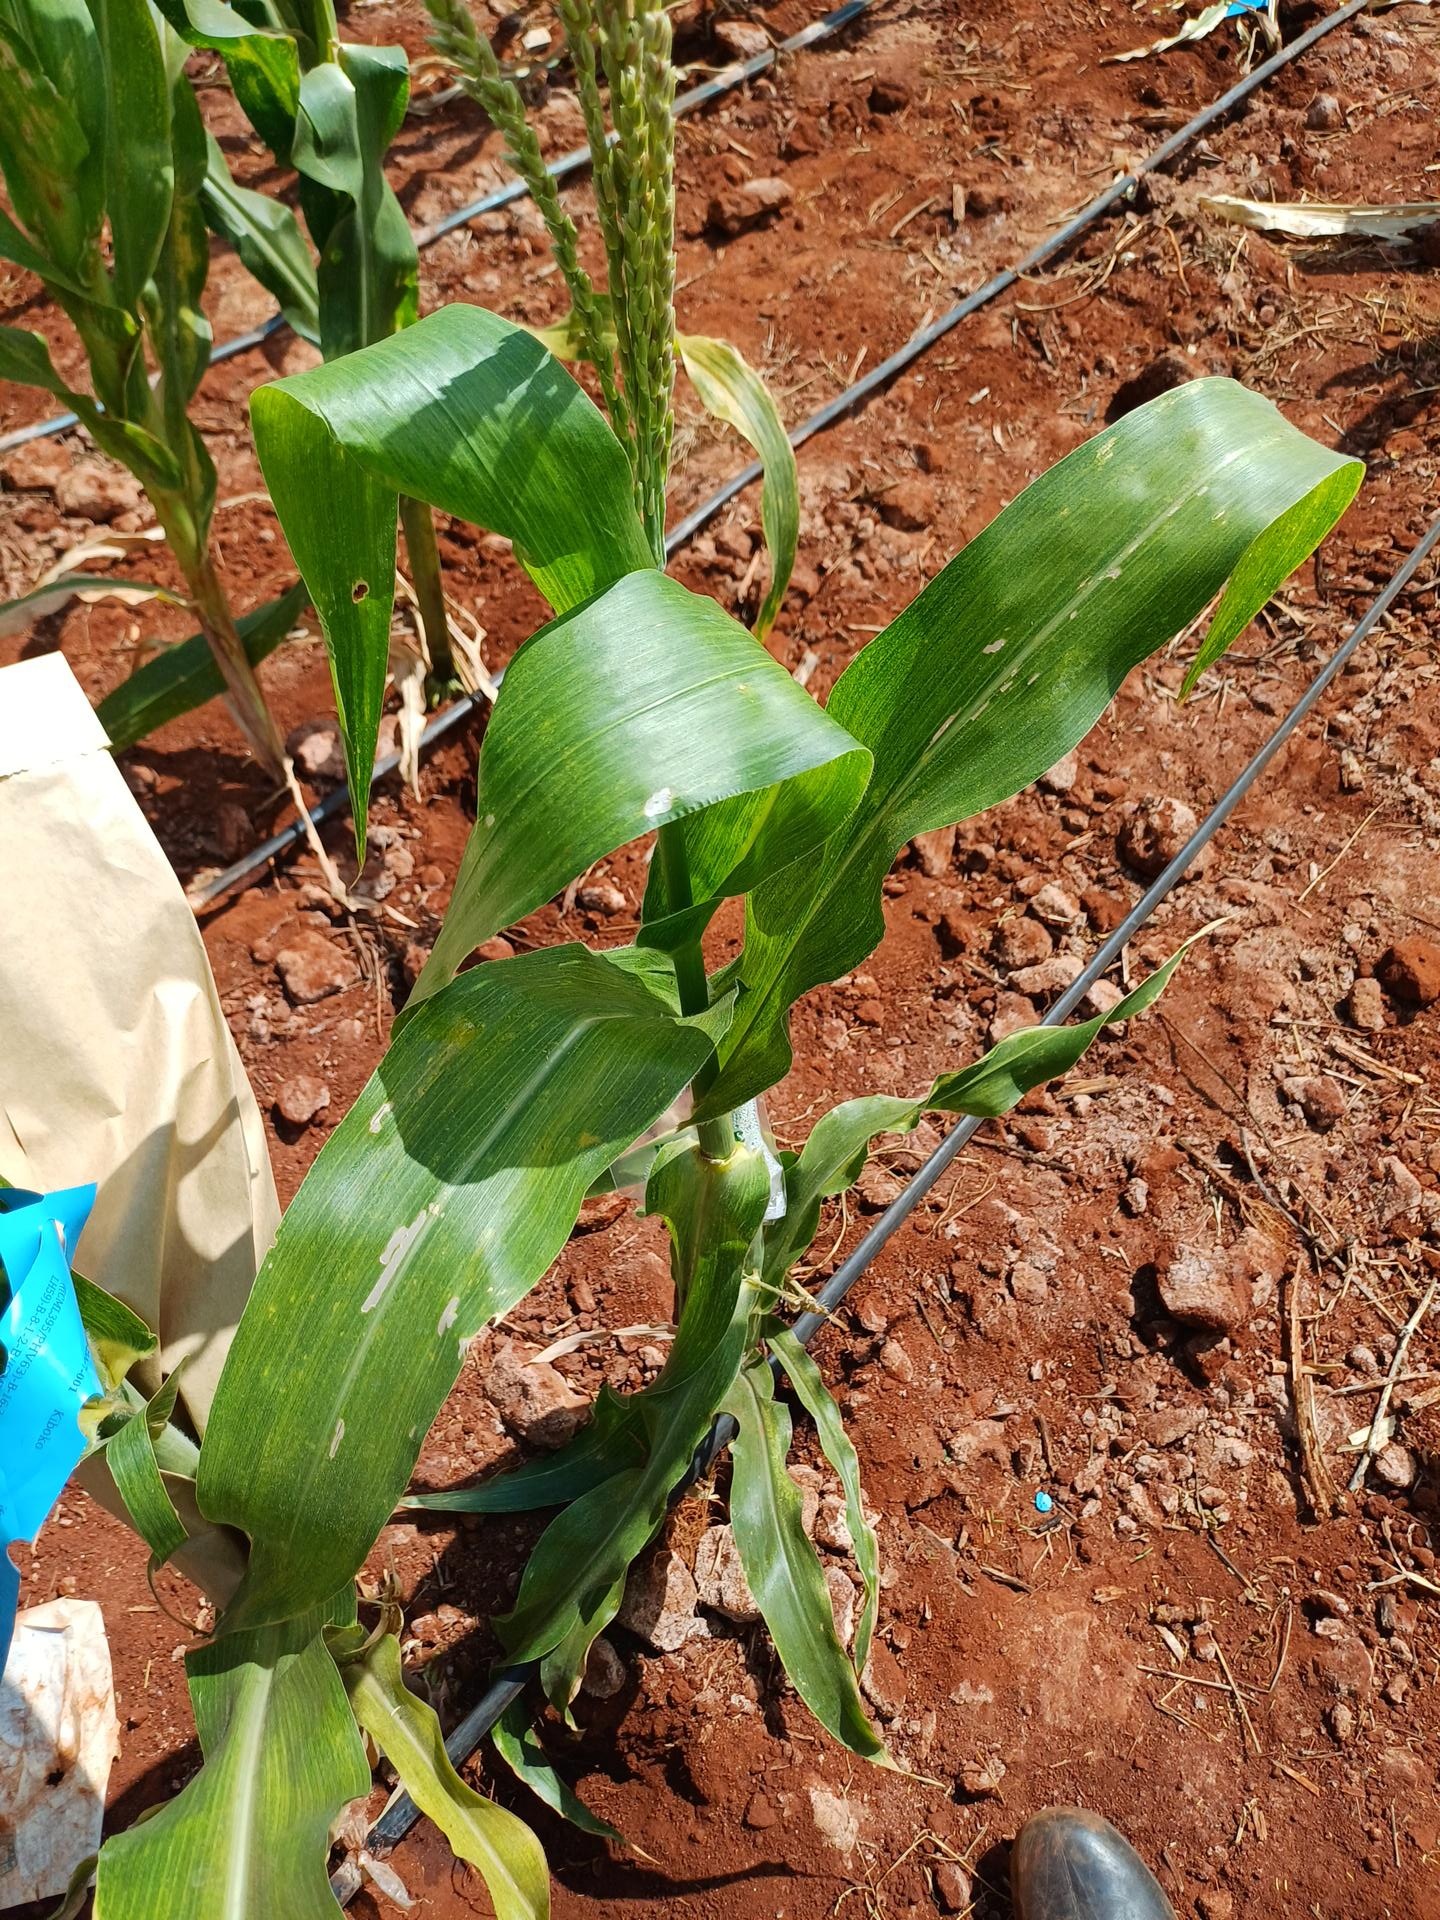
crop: maize
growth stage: flowering
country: Kenya
